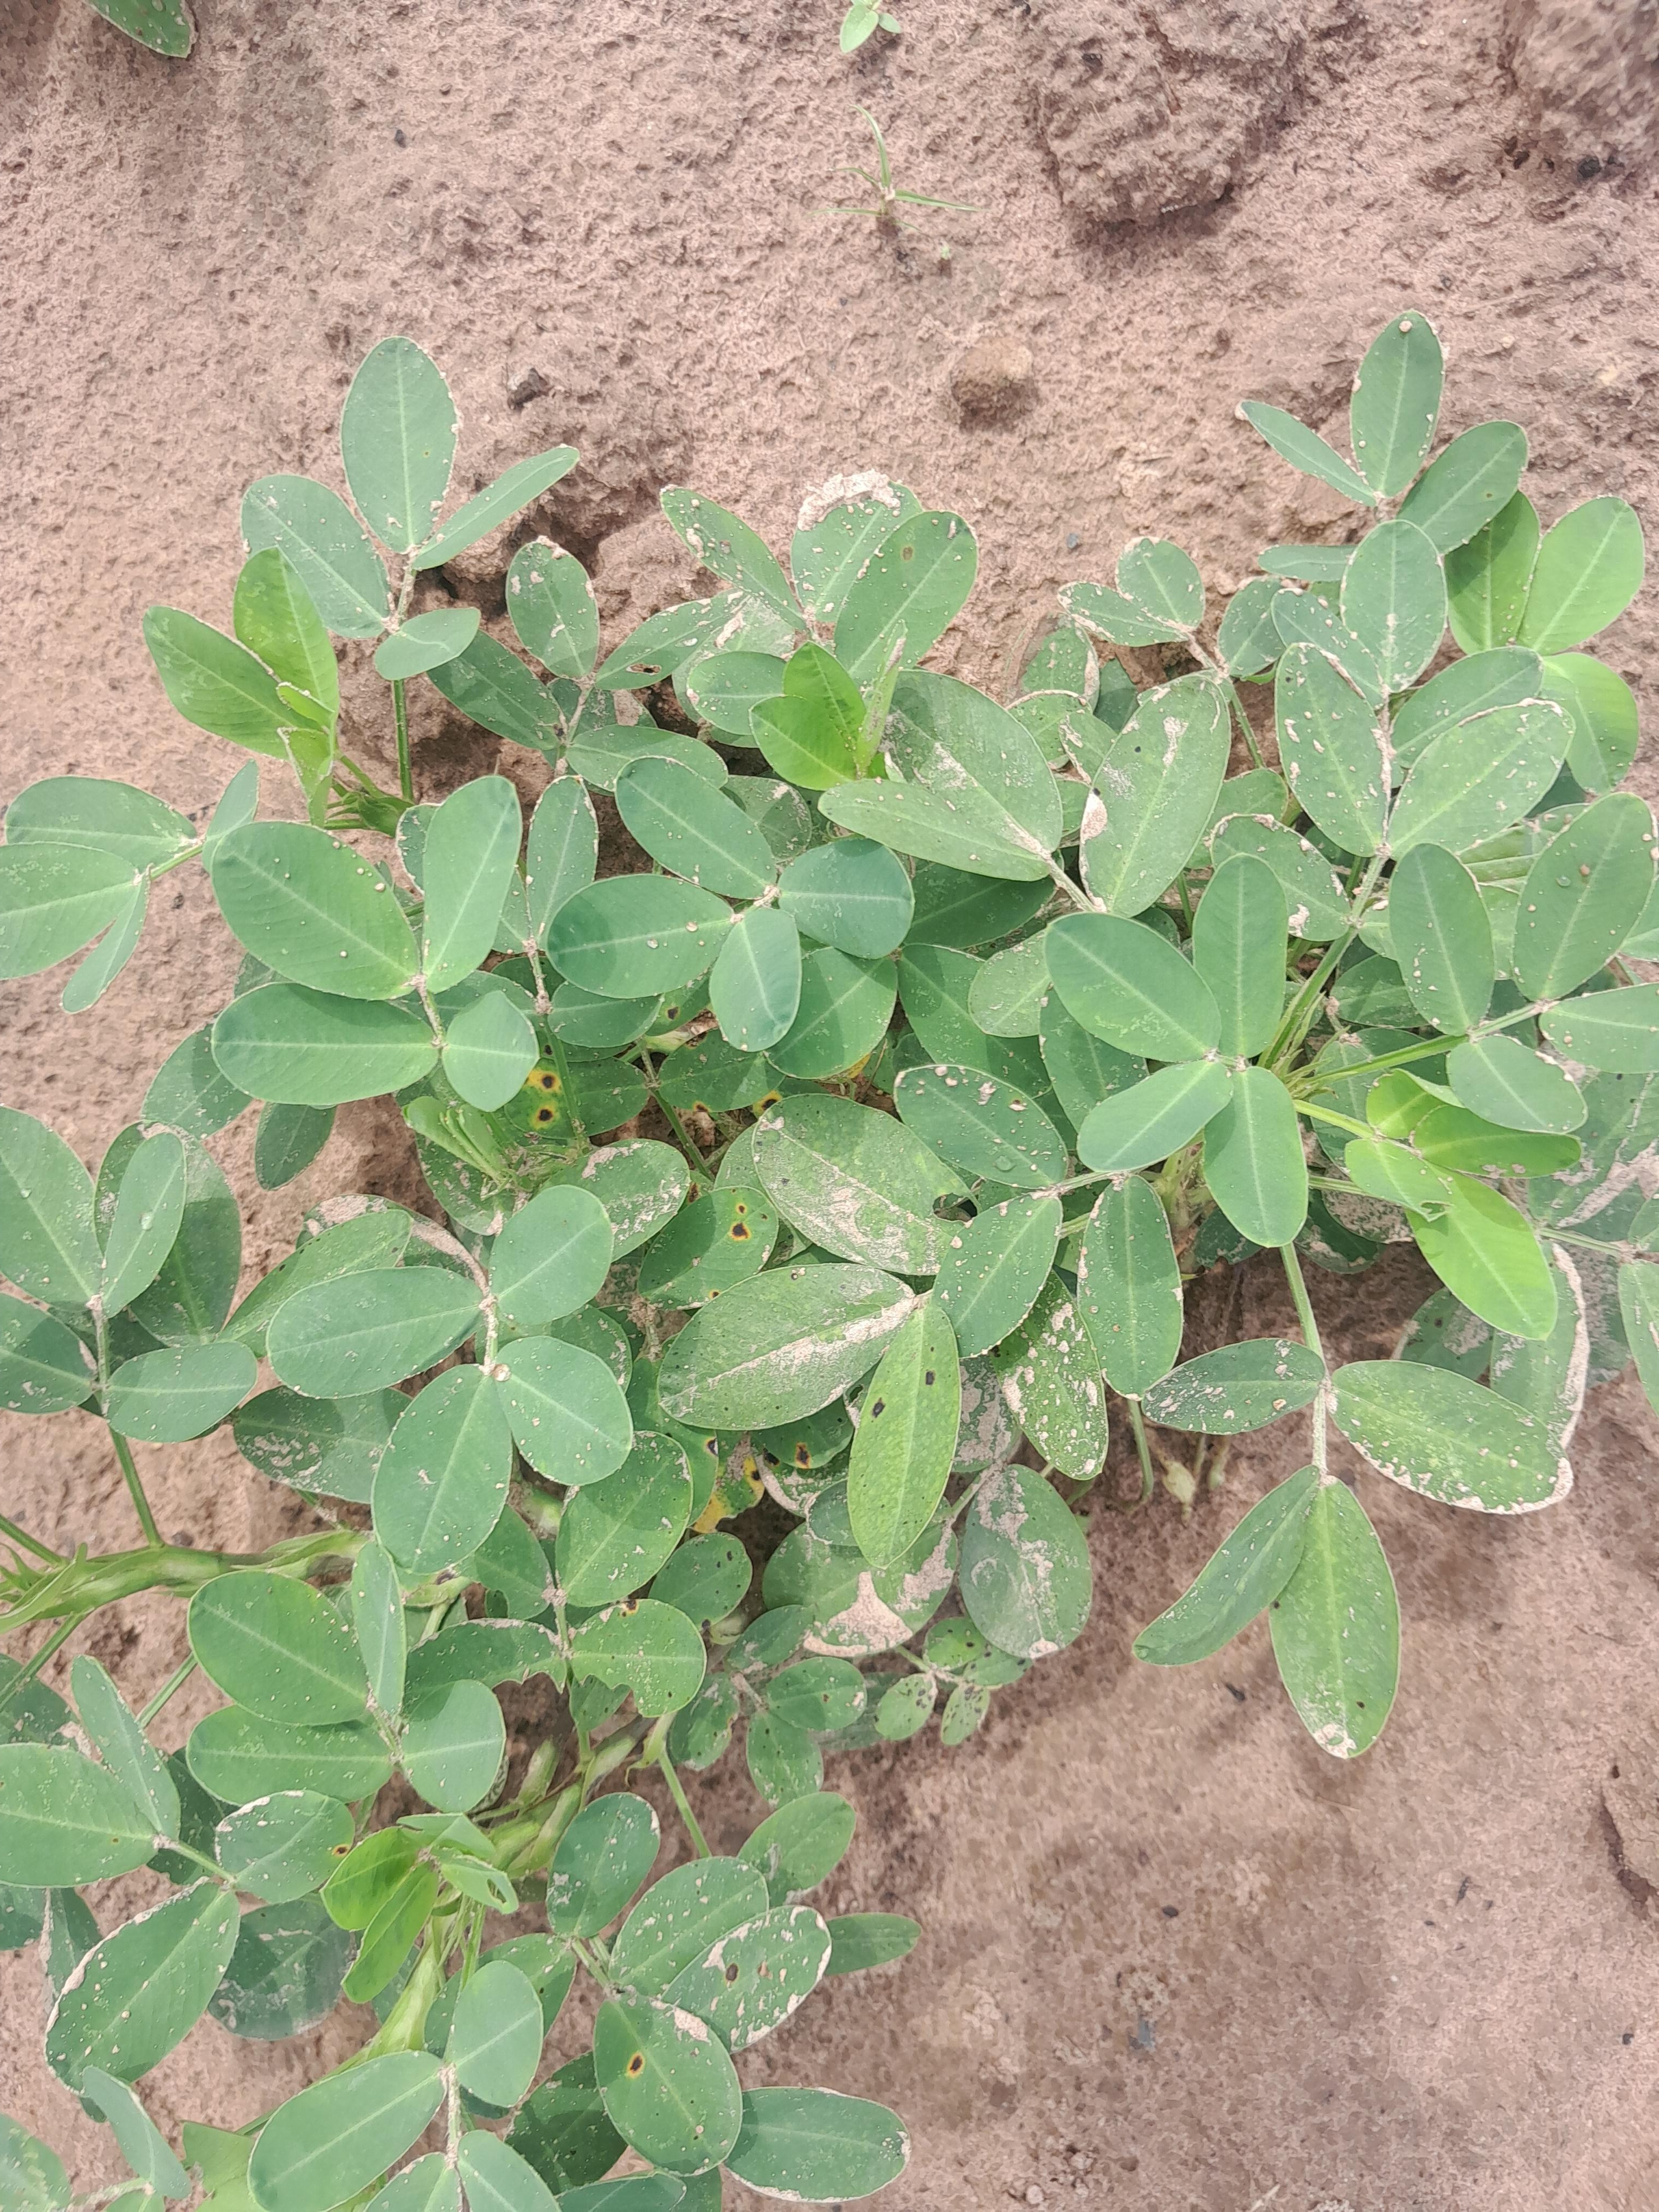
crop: groundnut
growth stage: flowering
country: Senegal
